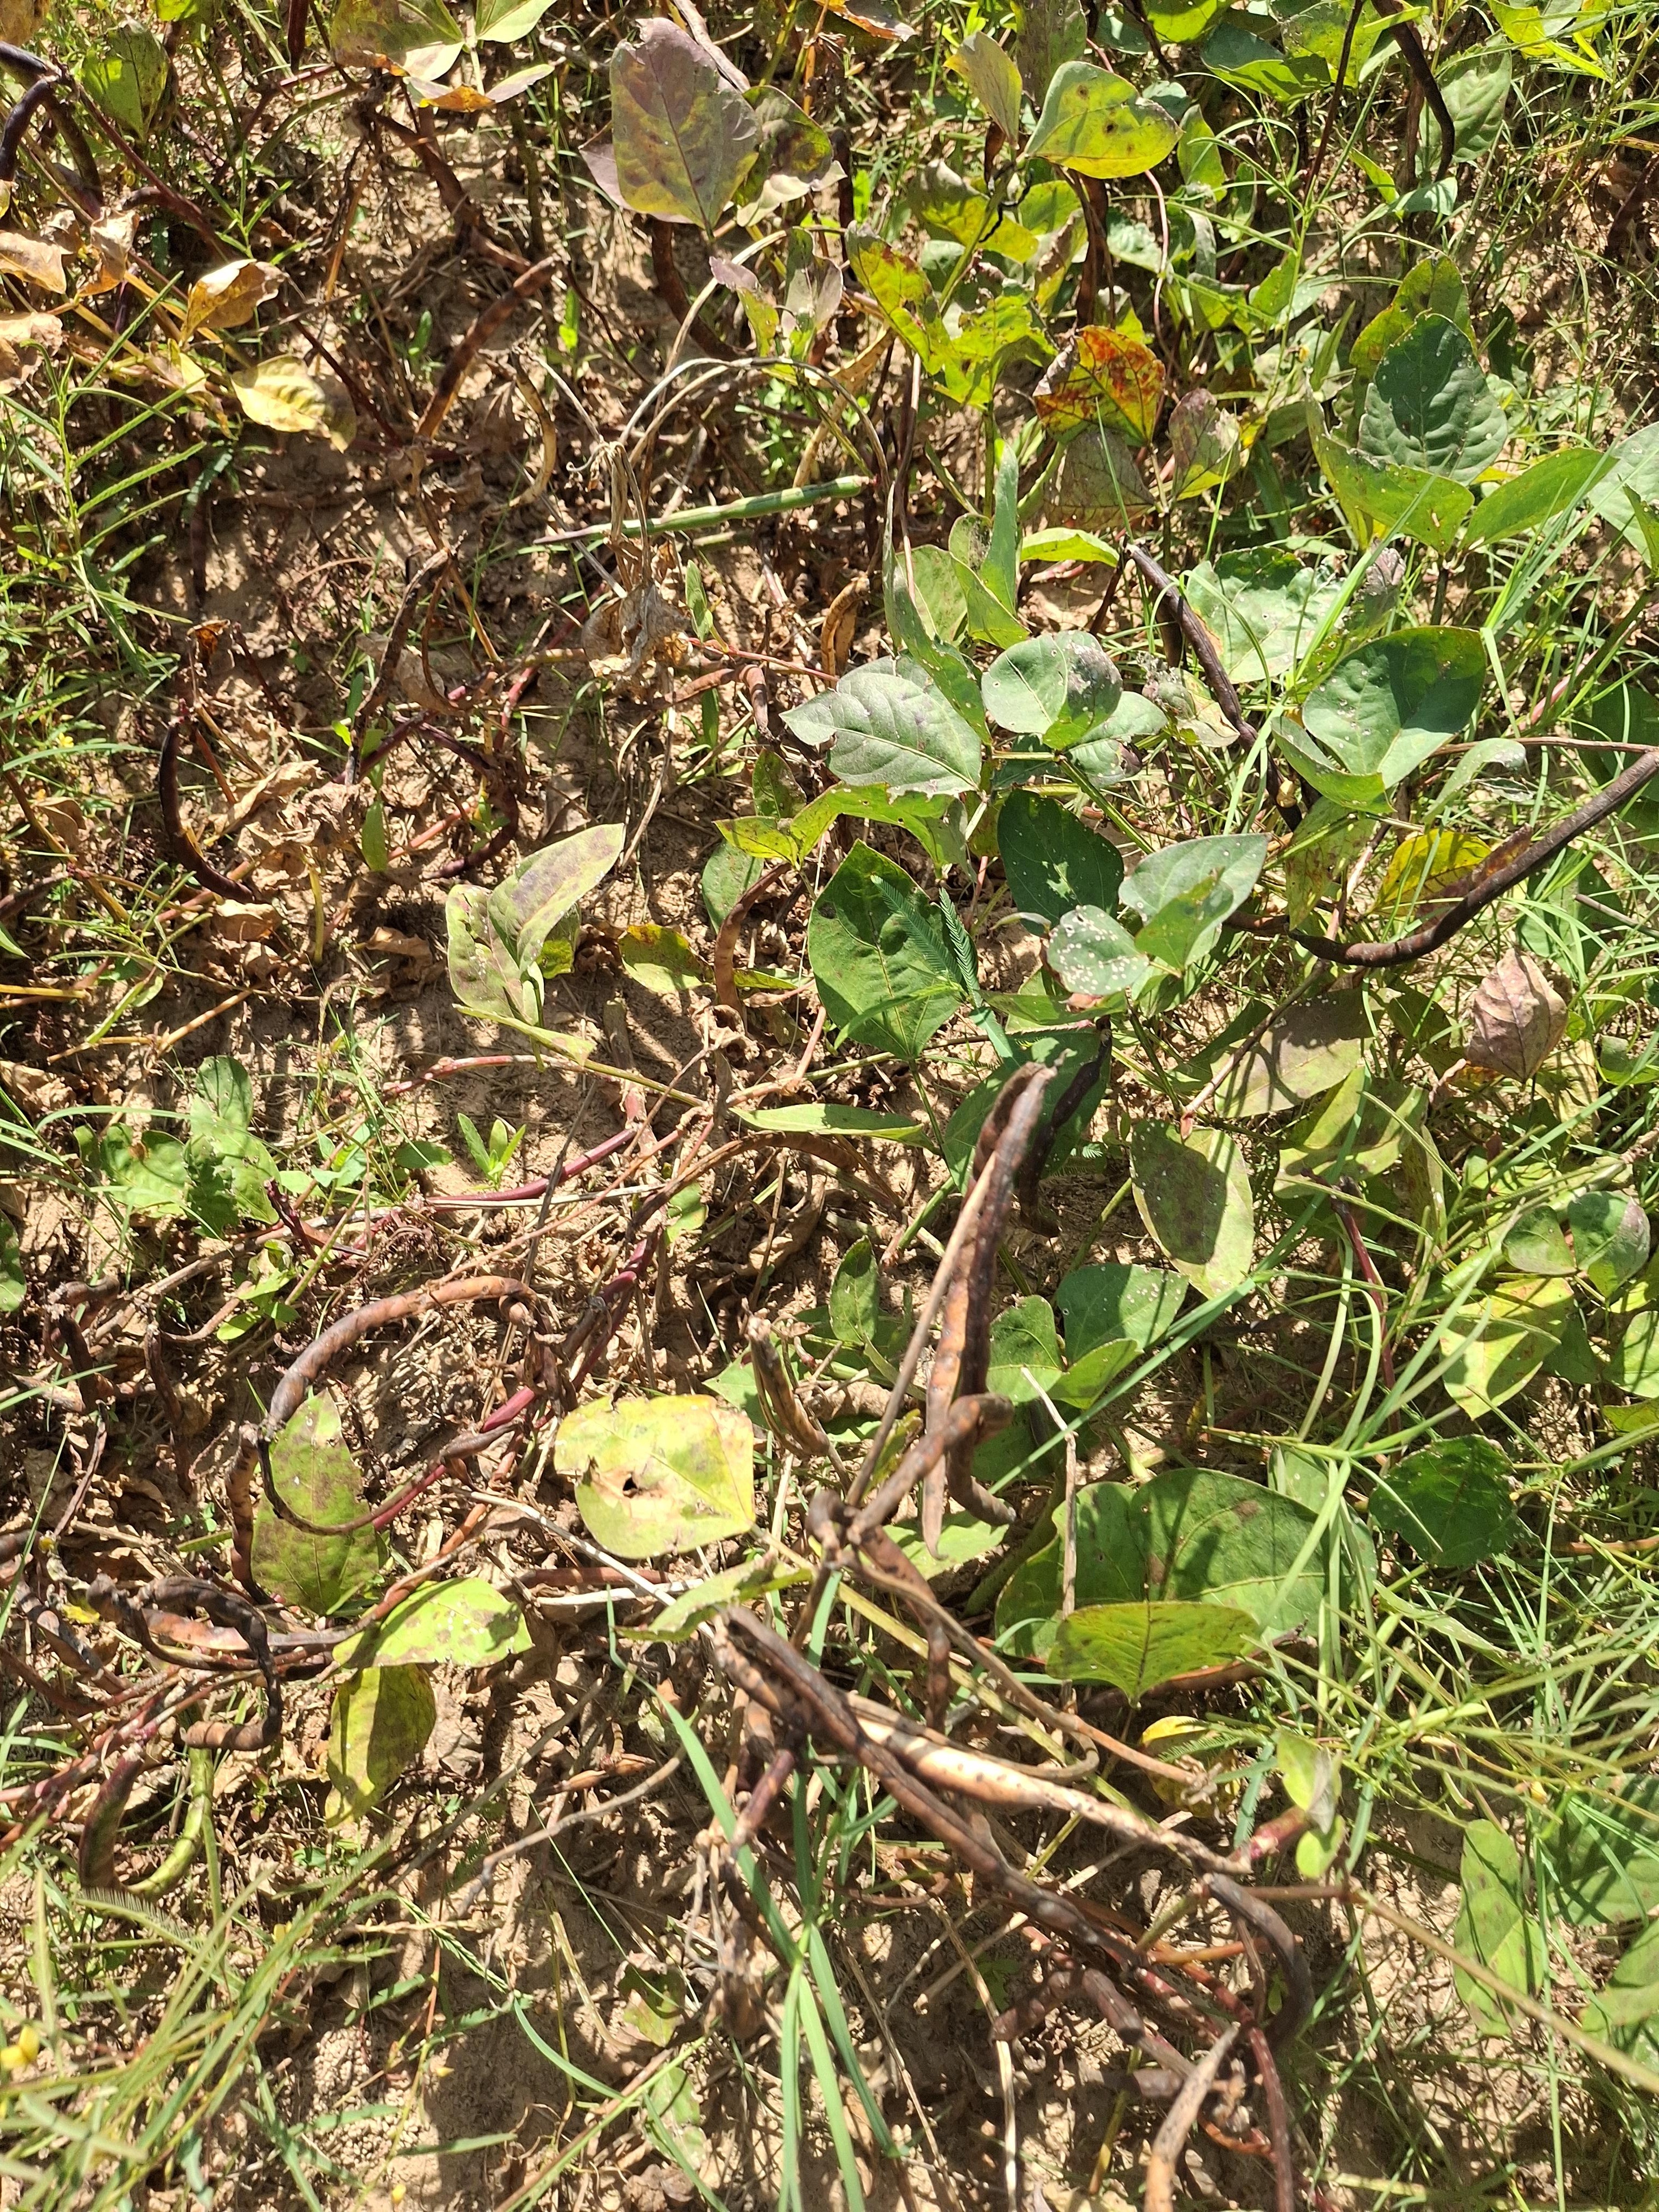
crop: cowpea
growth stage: maturity
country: Nigeria
